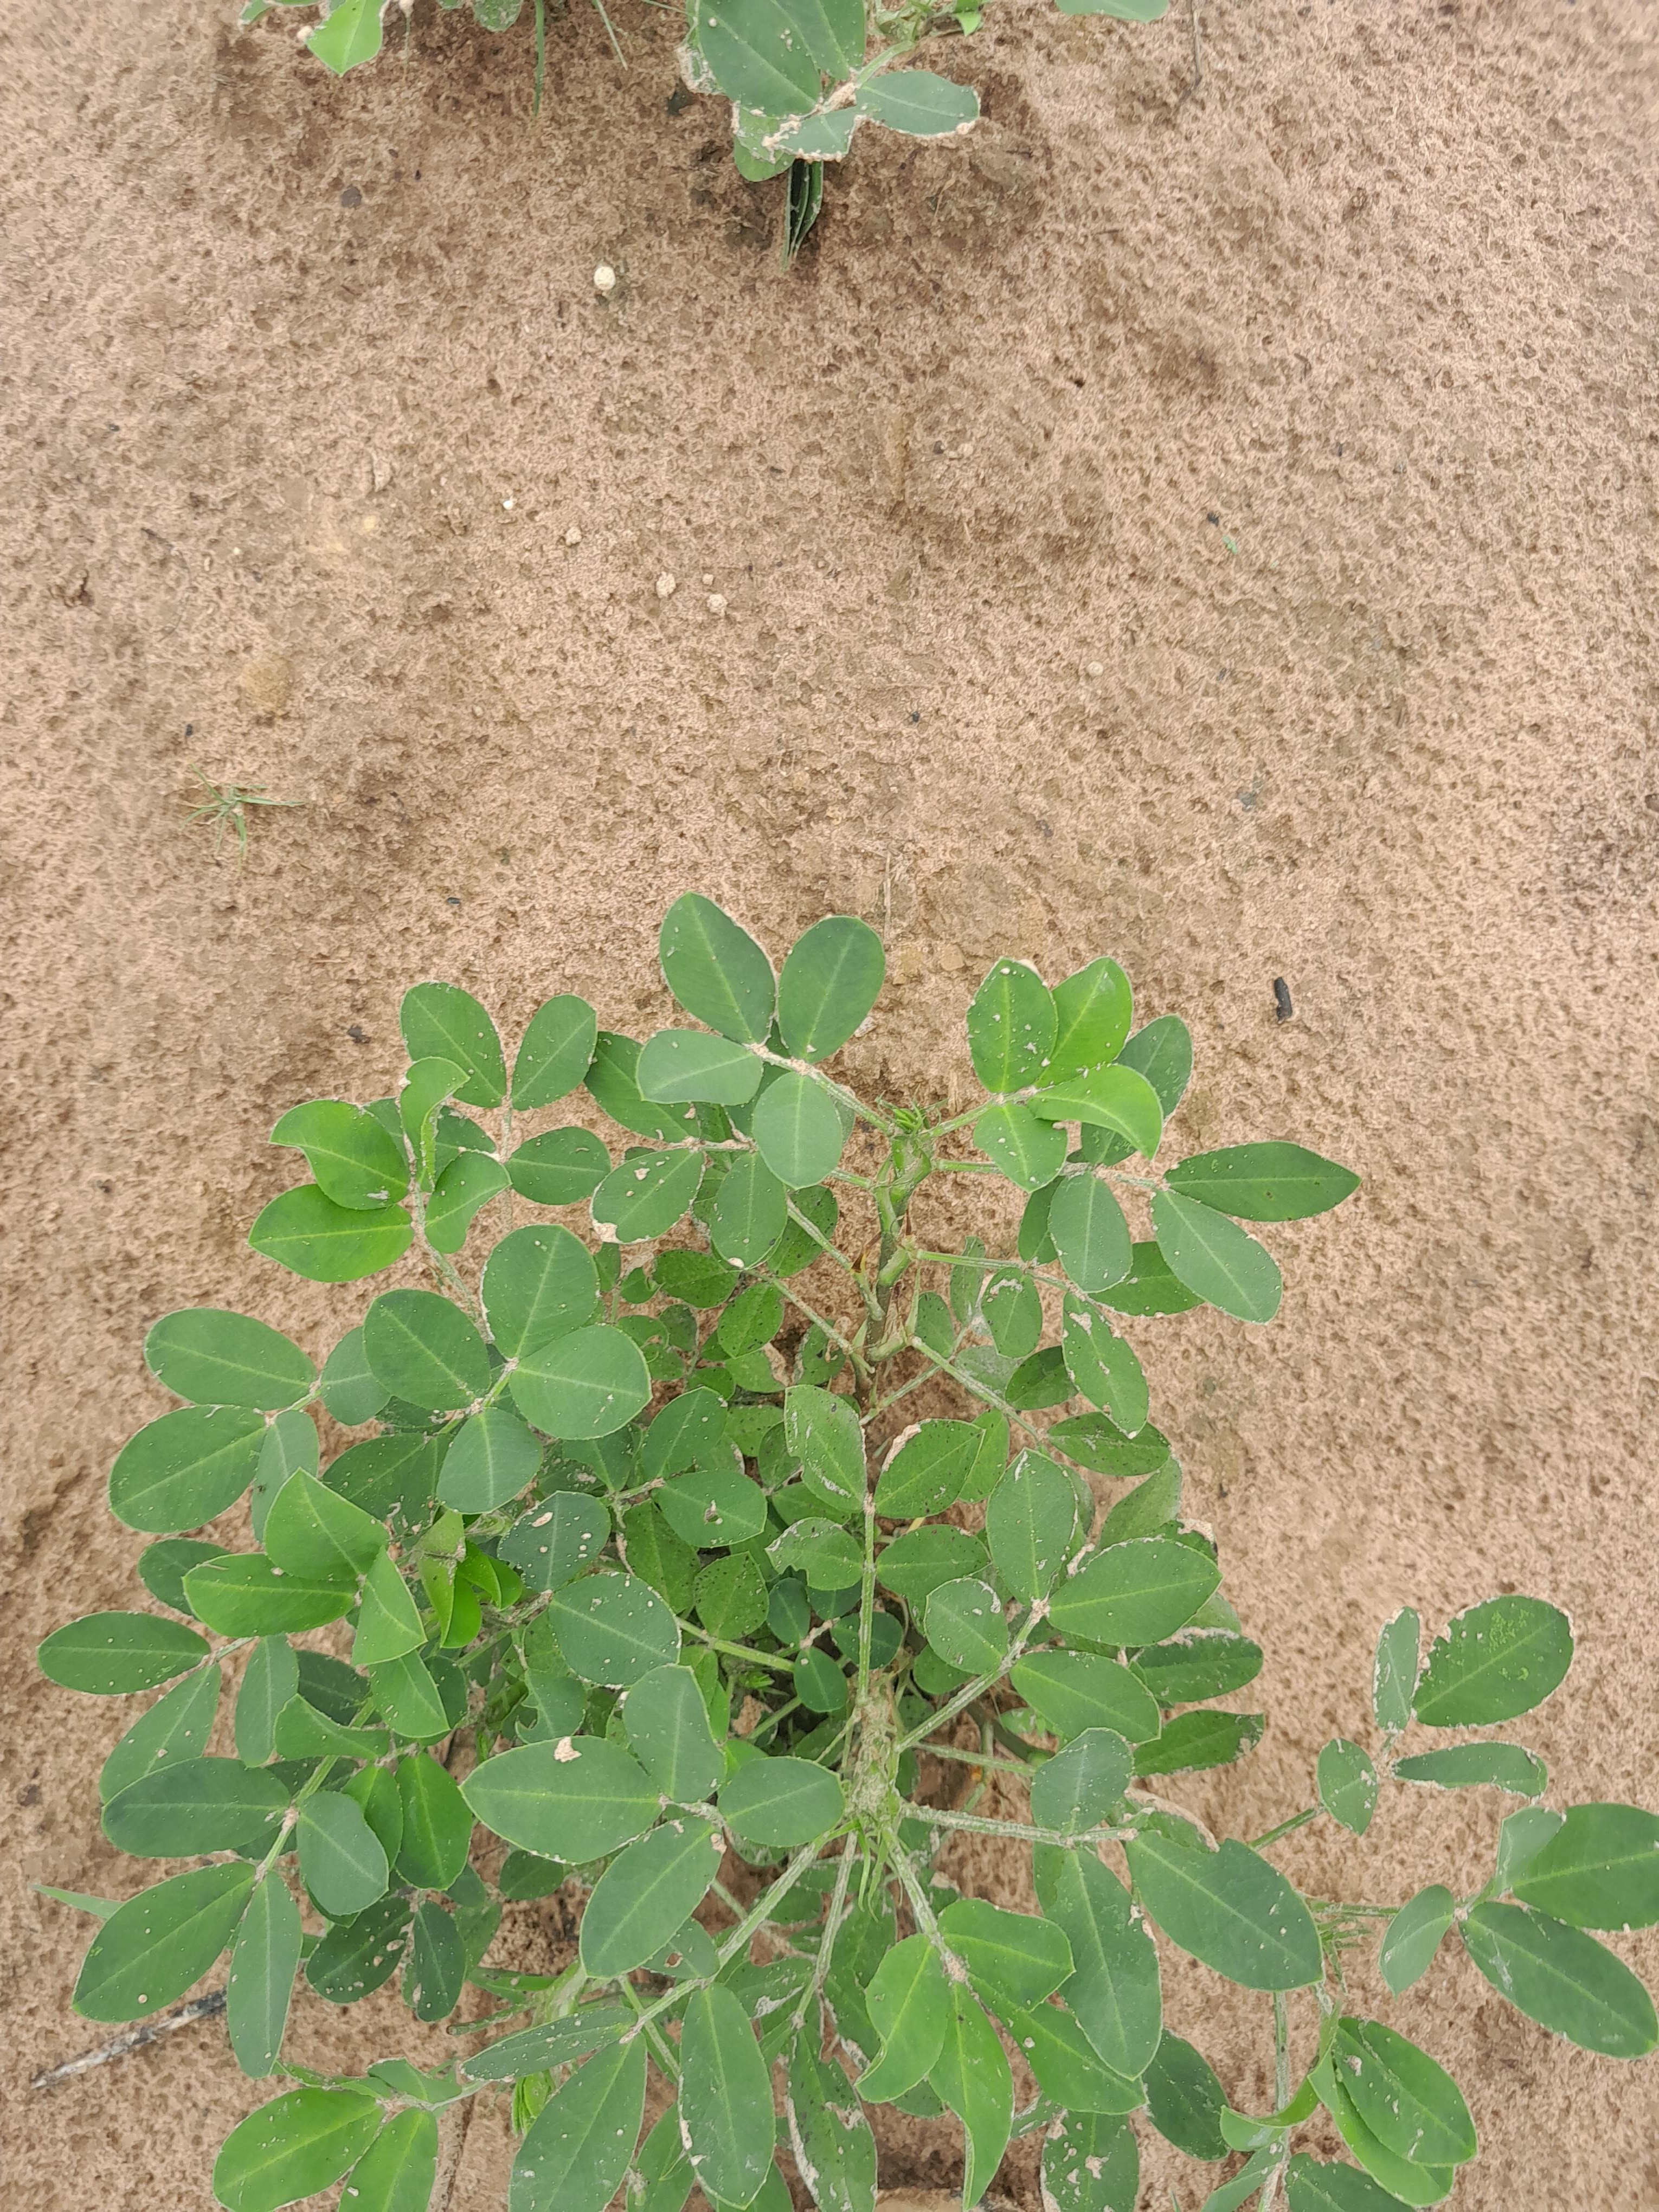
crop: groundnut
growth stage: flowering
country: Senegal
